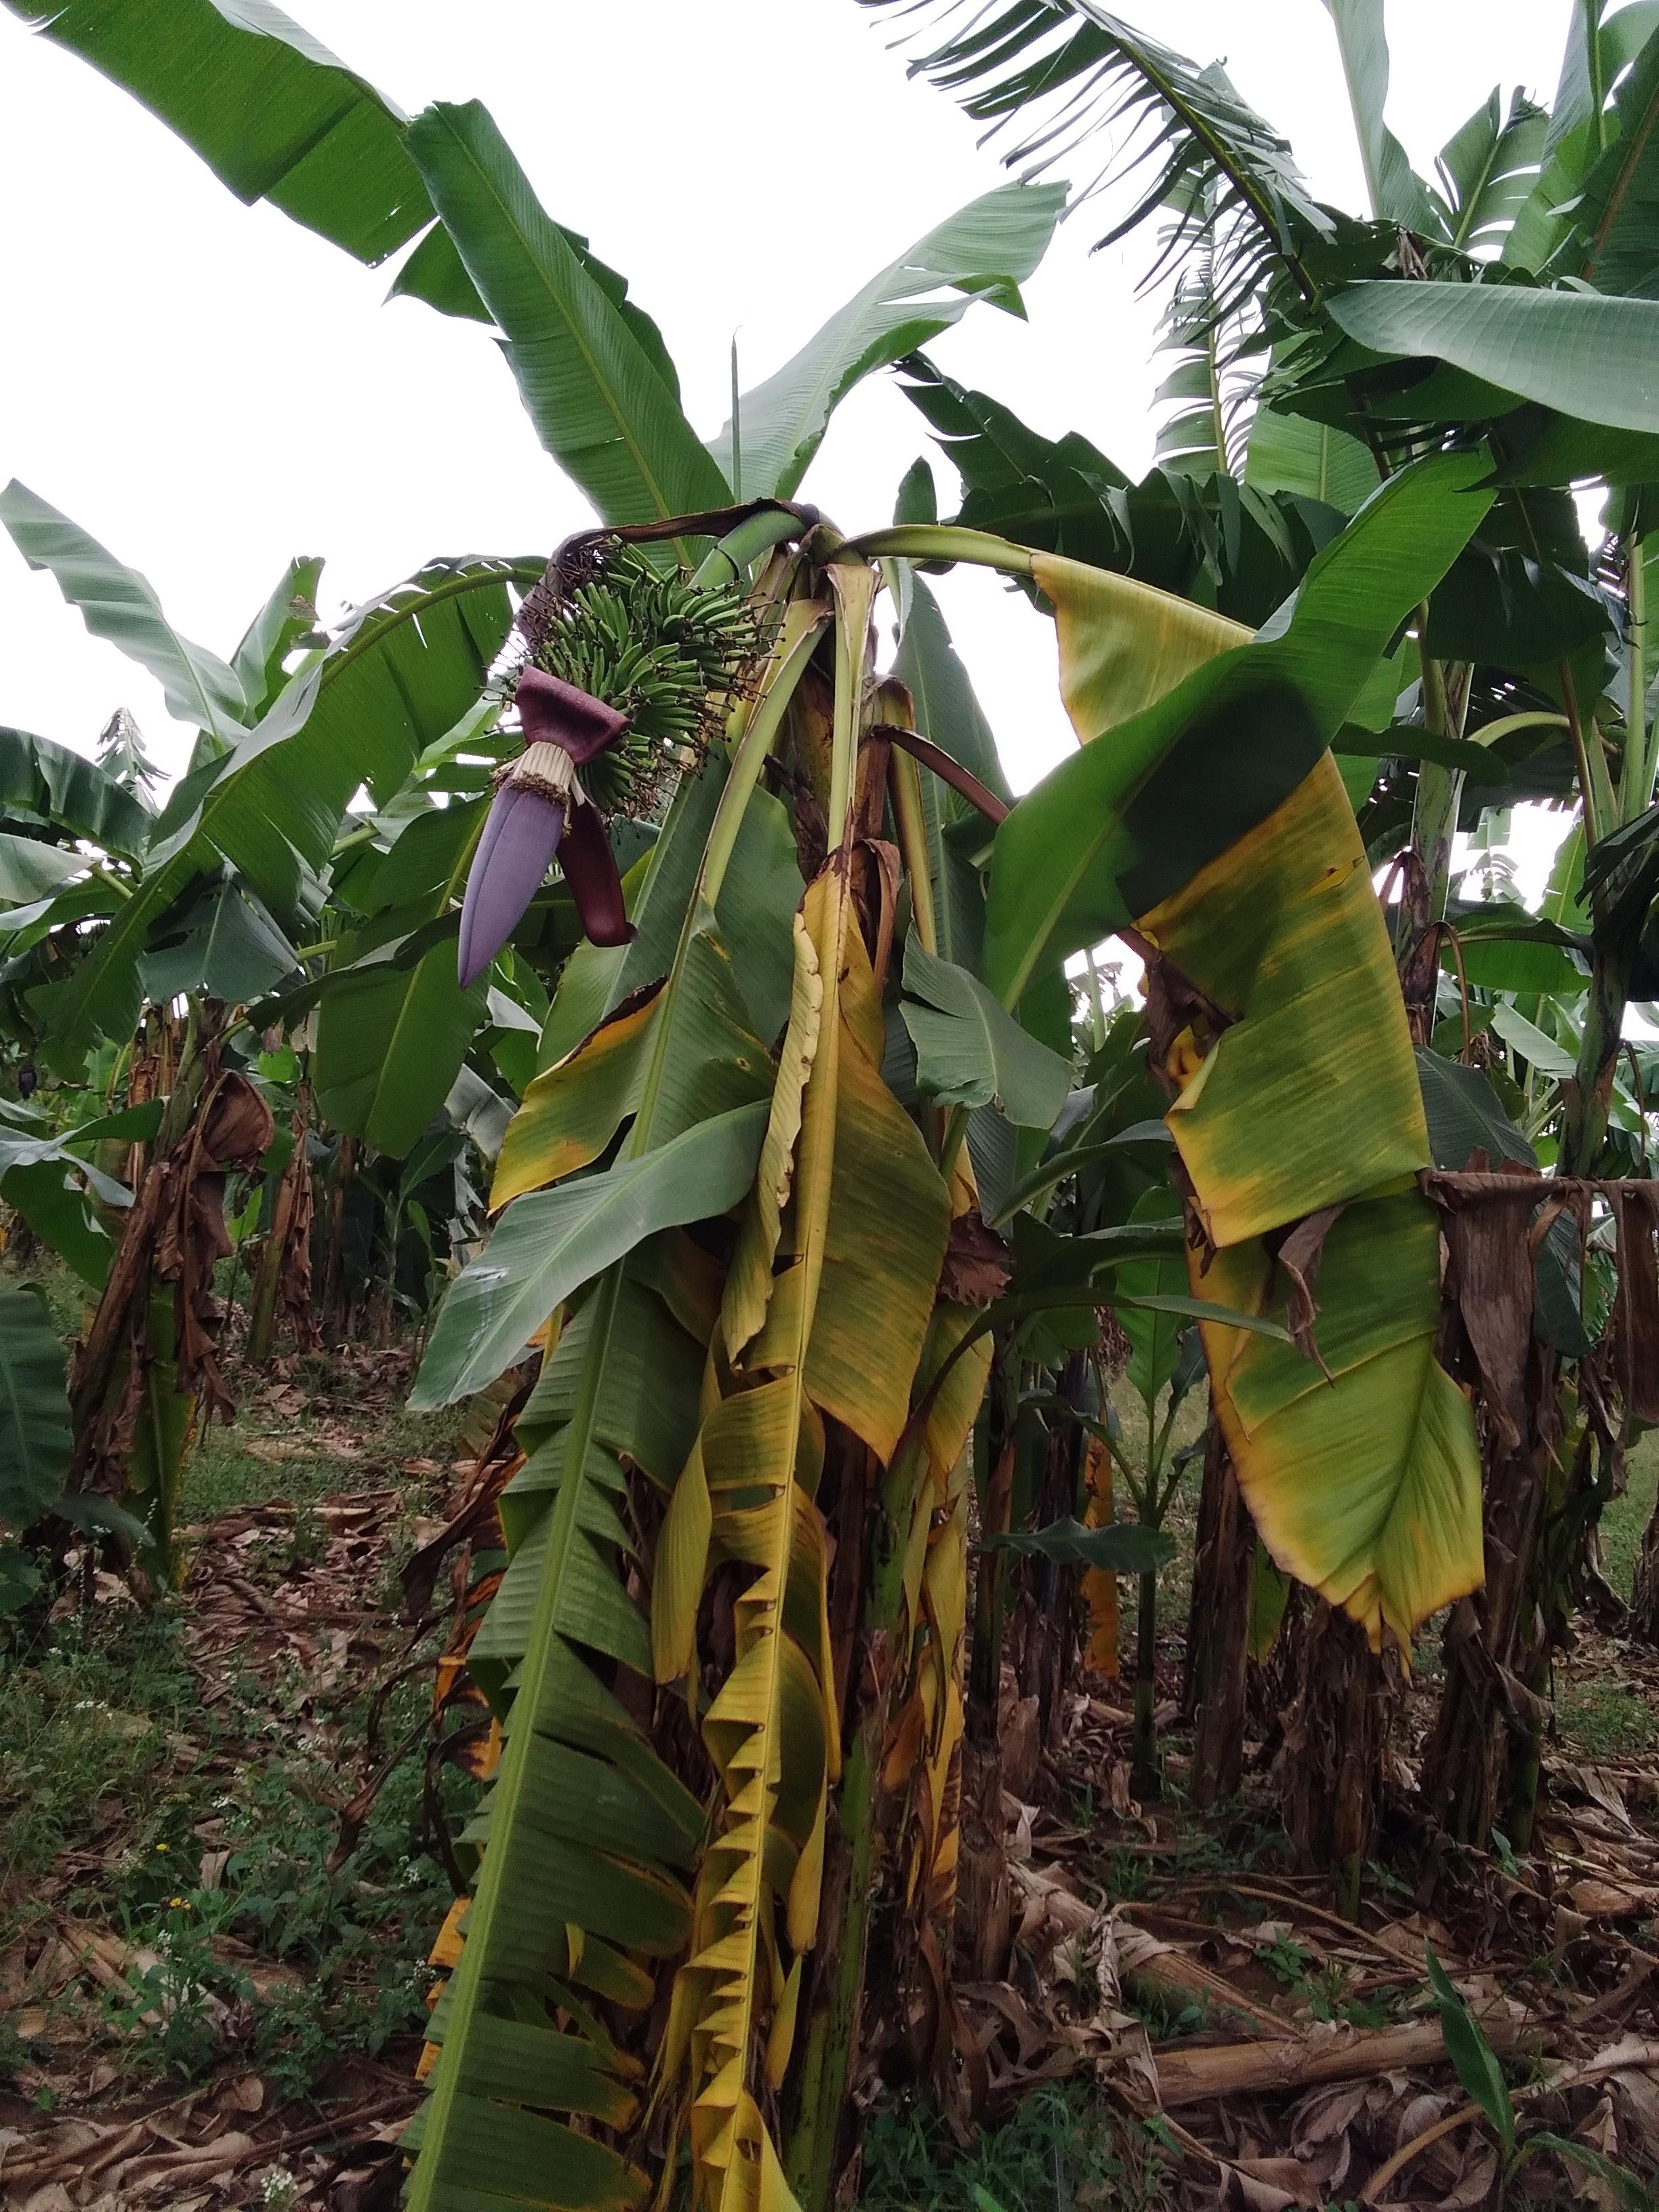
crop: banana
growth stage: development fruit
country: Uganda
